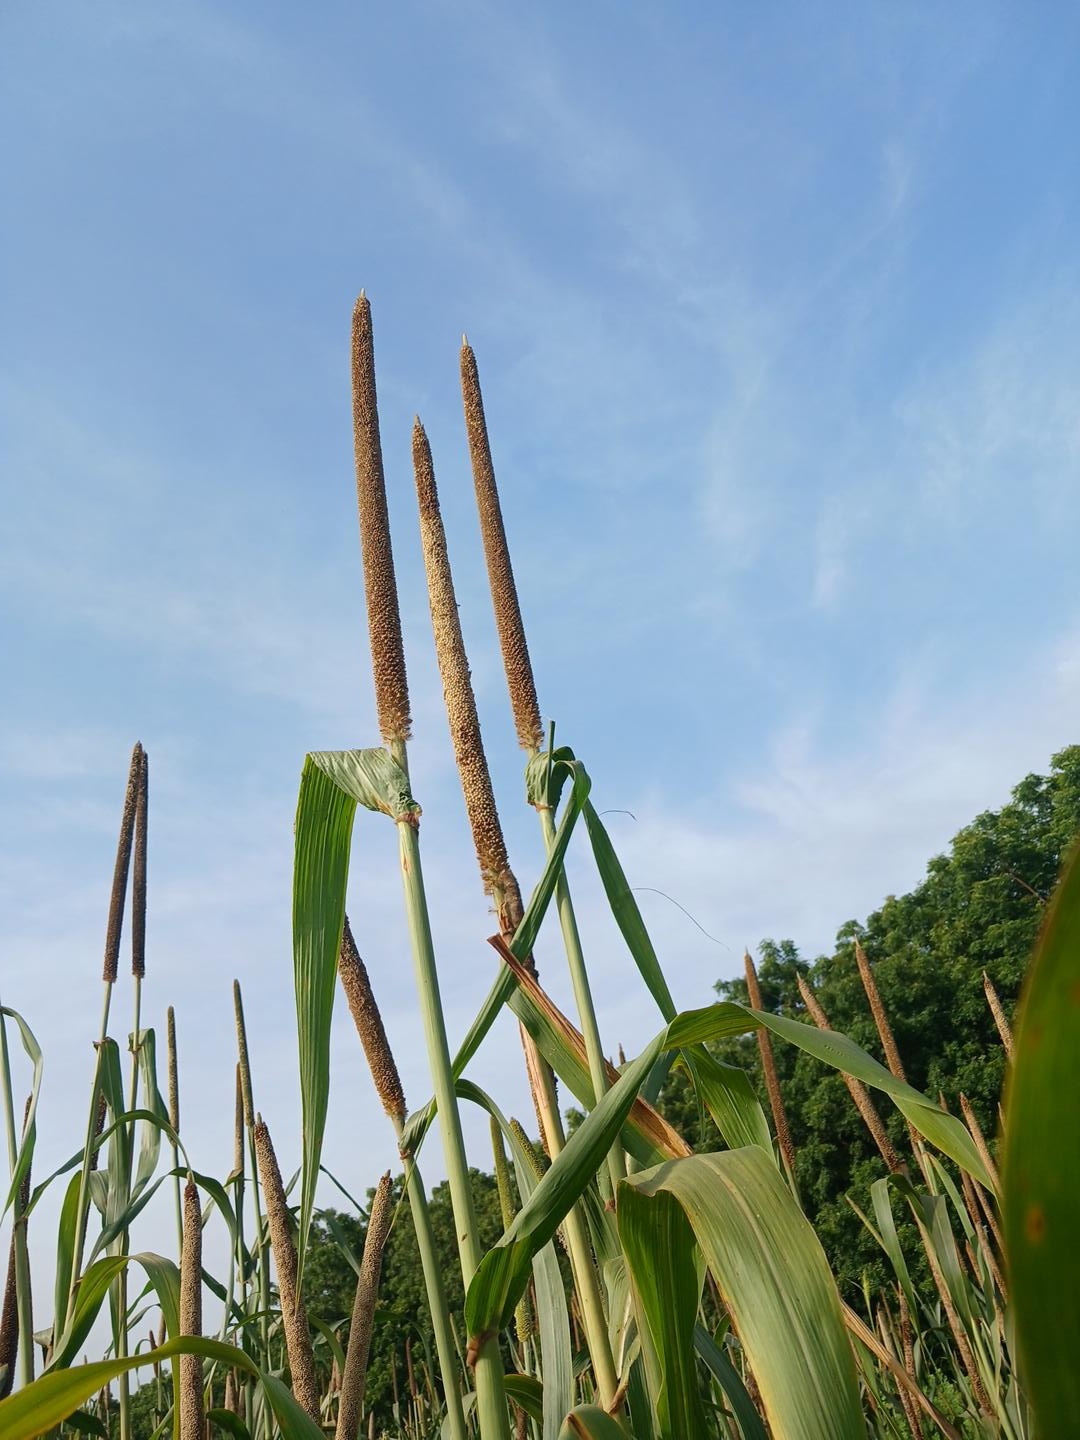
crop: pearl millet
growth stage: maturity
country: Senegal
